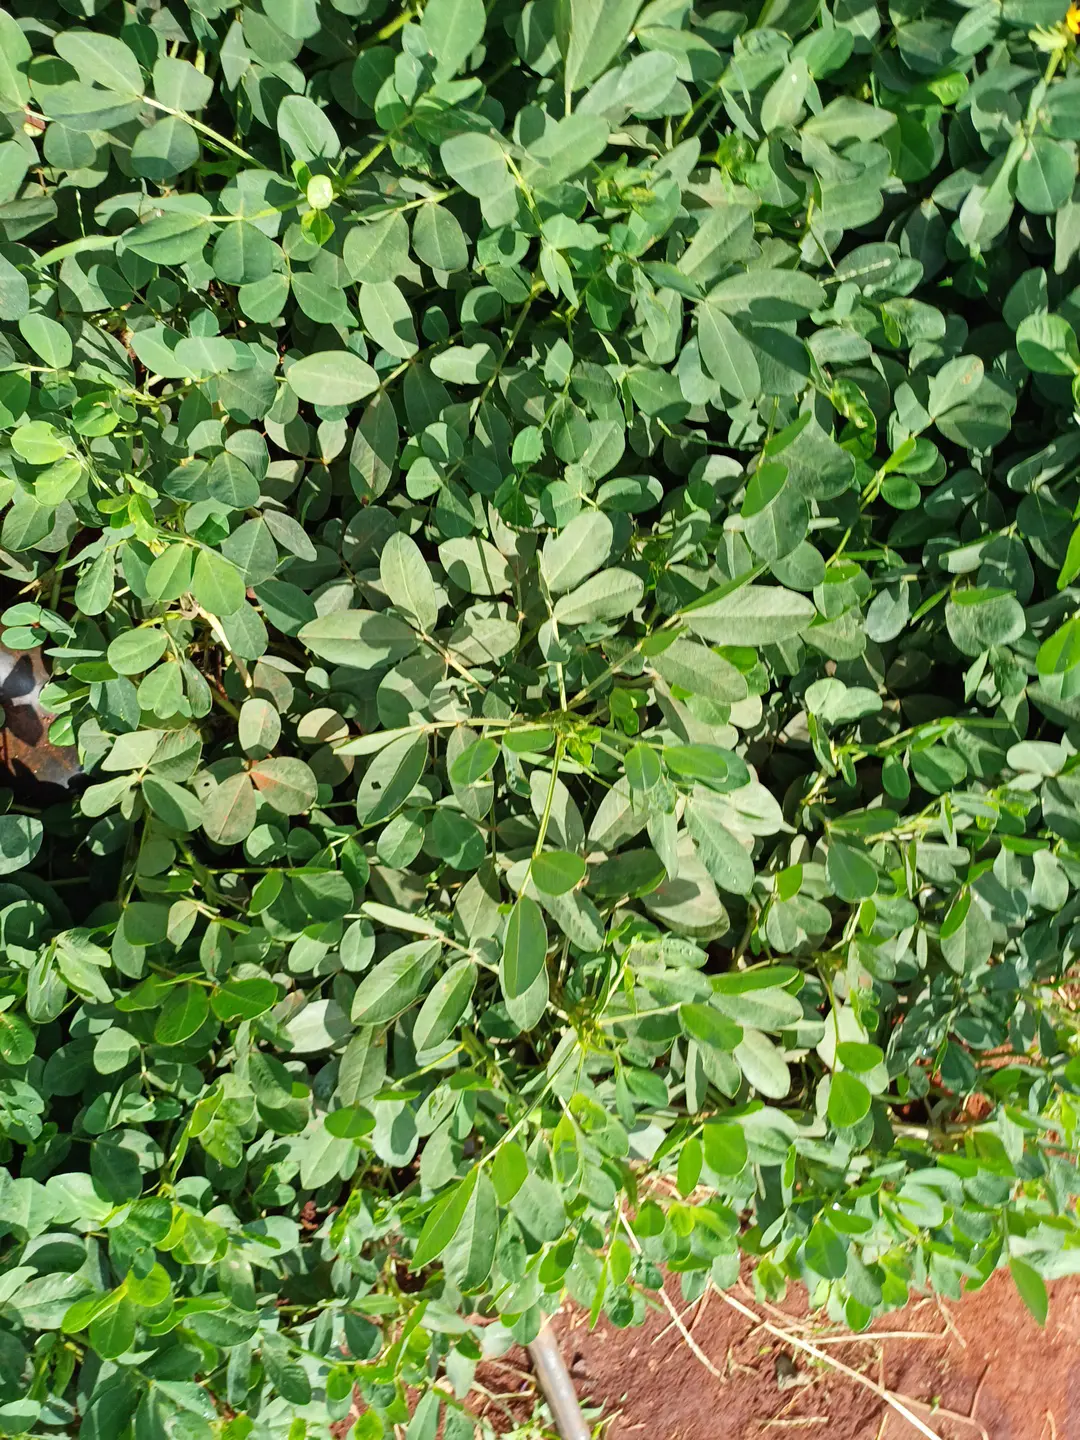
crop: groundnut
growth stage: pegging
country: Kenya
